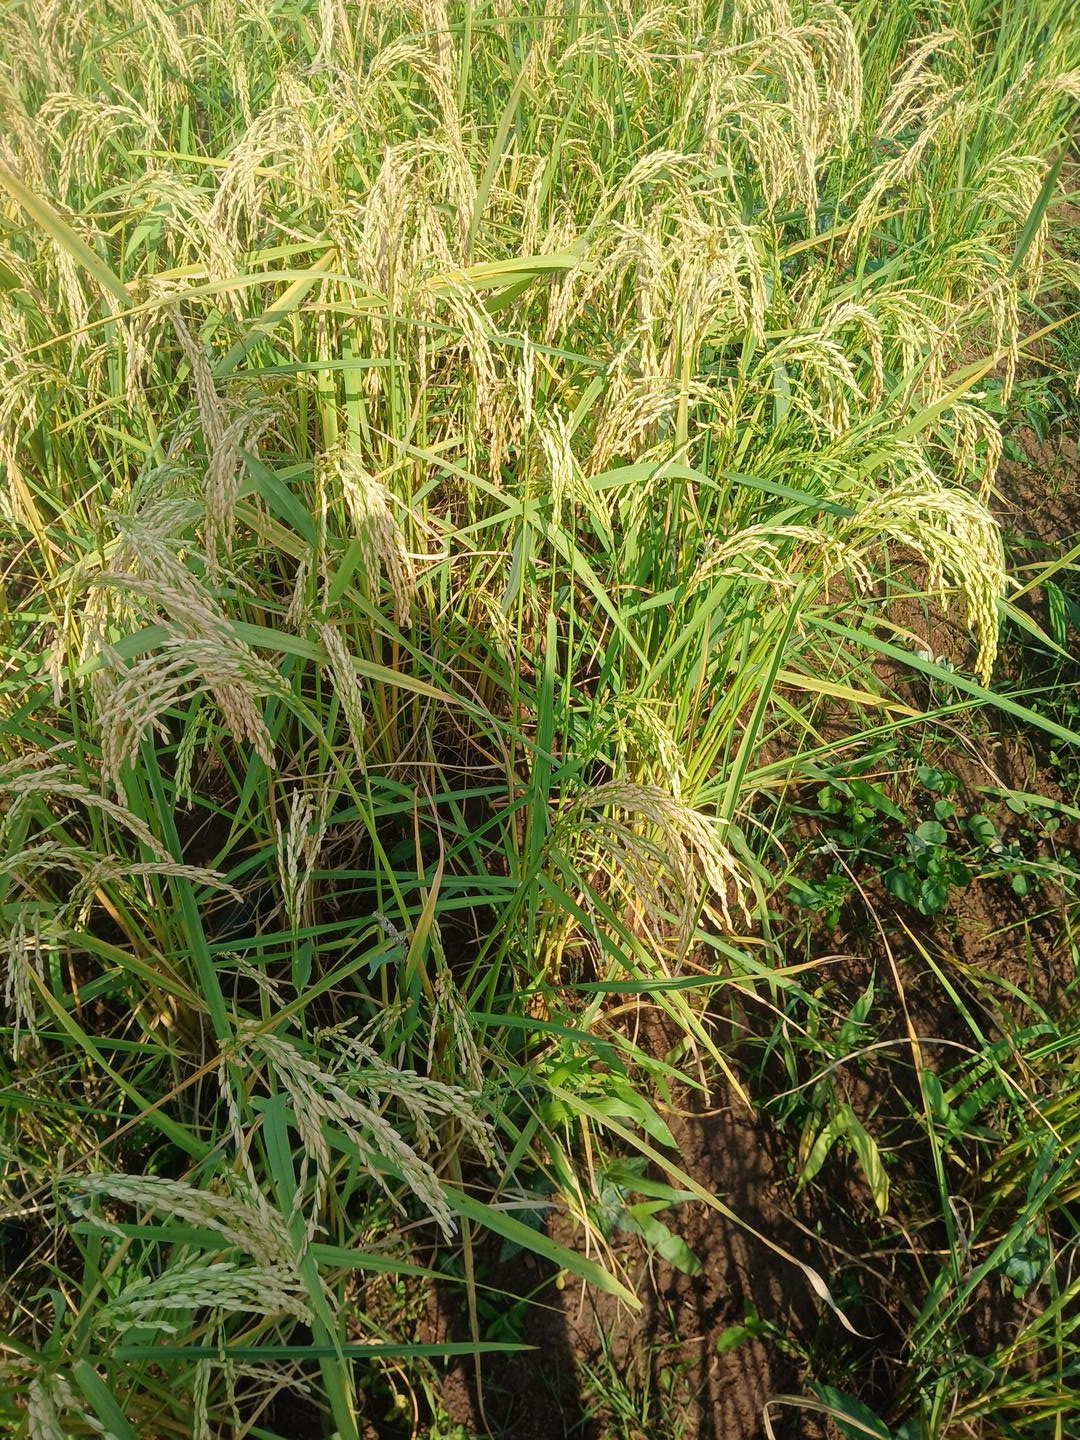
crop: rice
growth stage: ripening
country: Côte d'Ivoire
